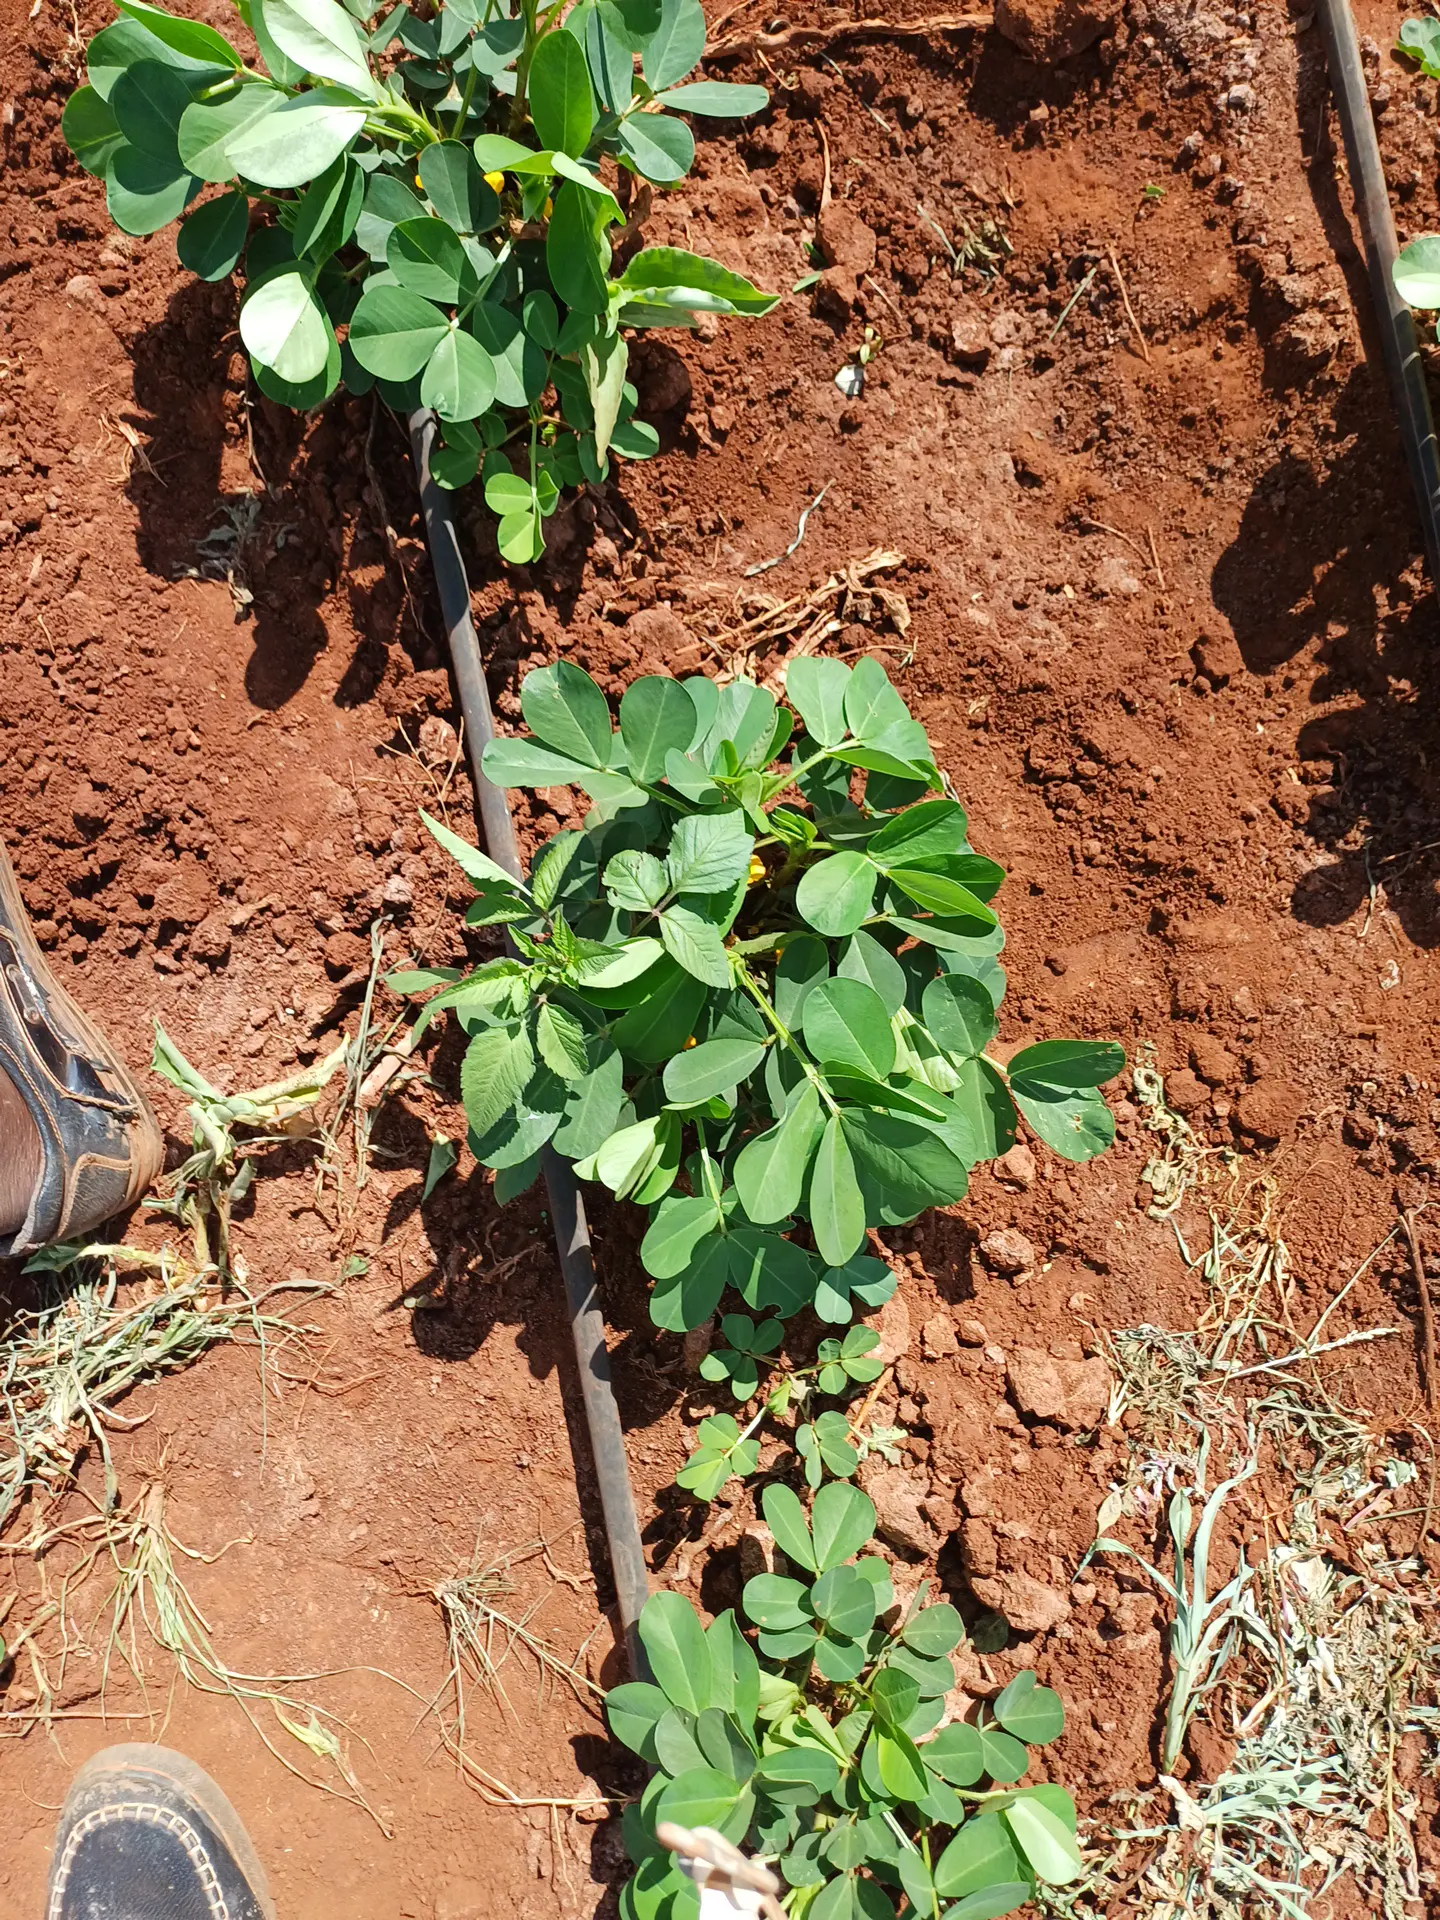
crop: groundnut
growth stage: vegetative
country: Kenya
